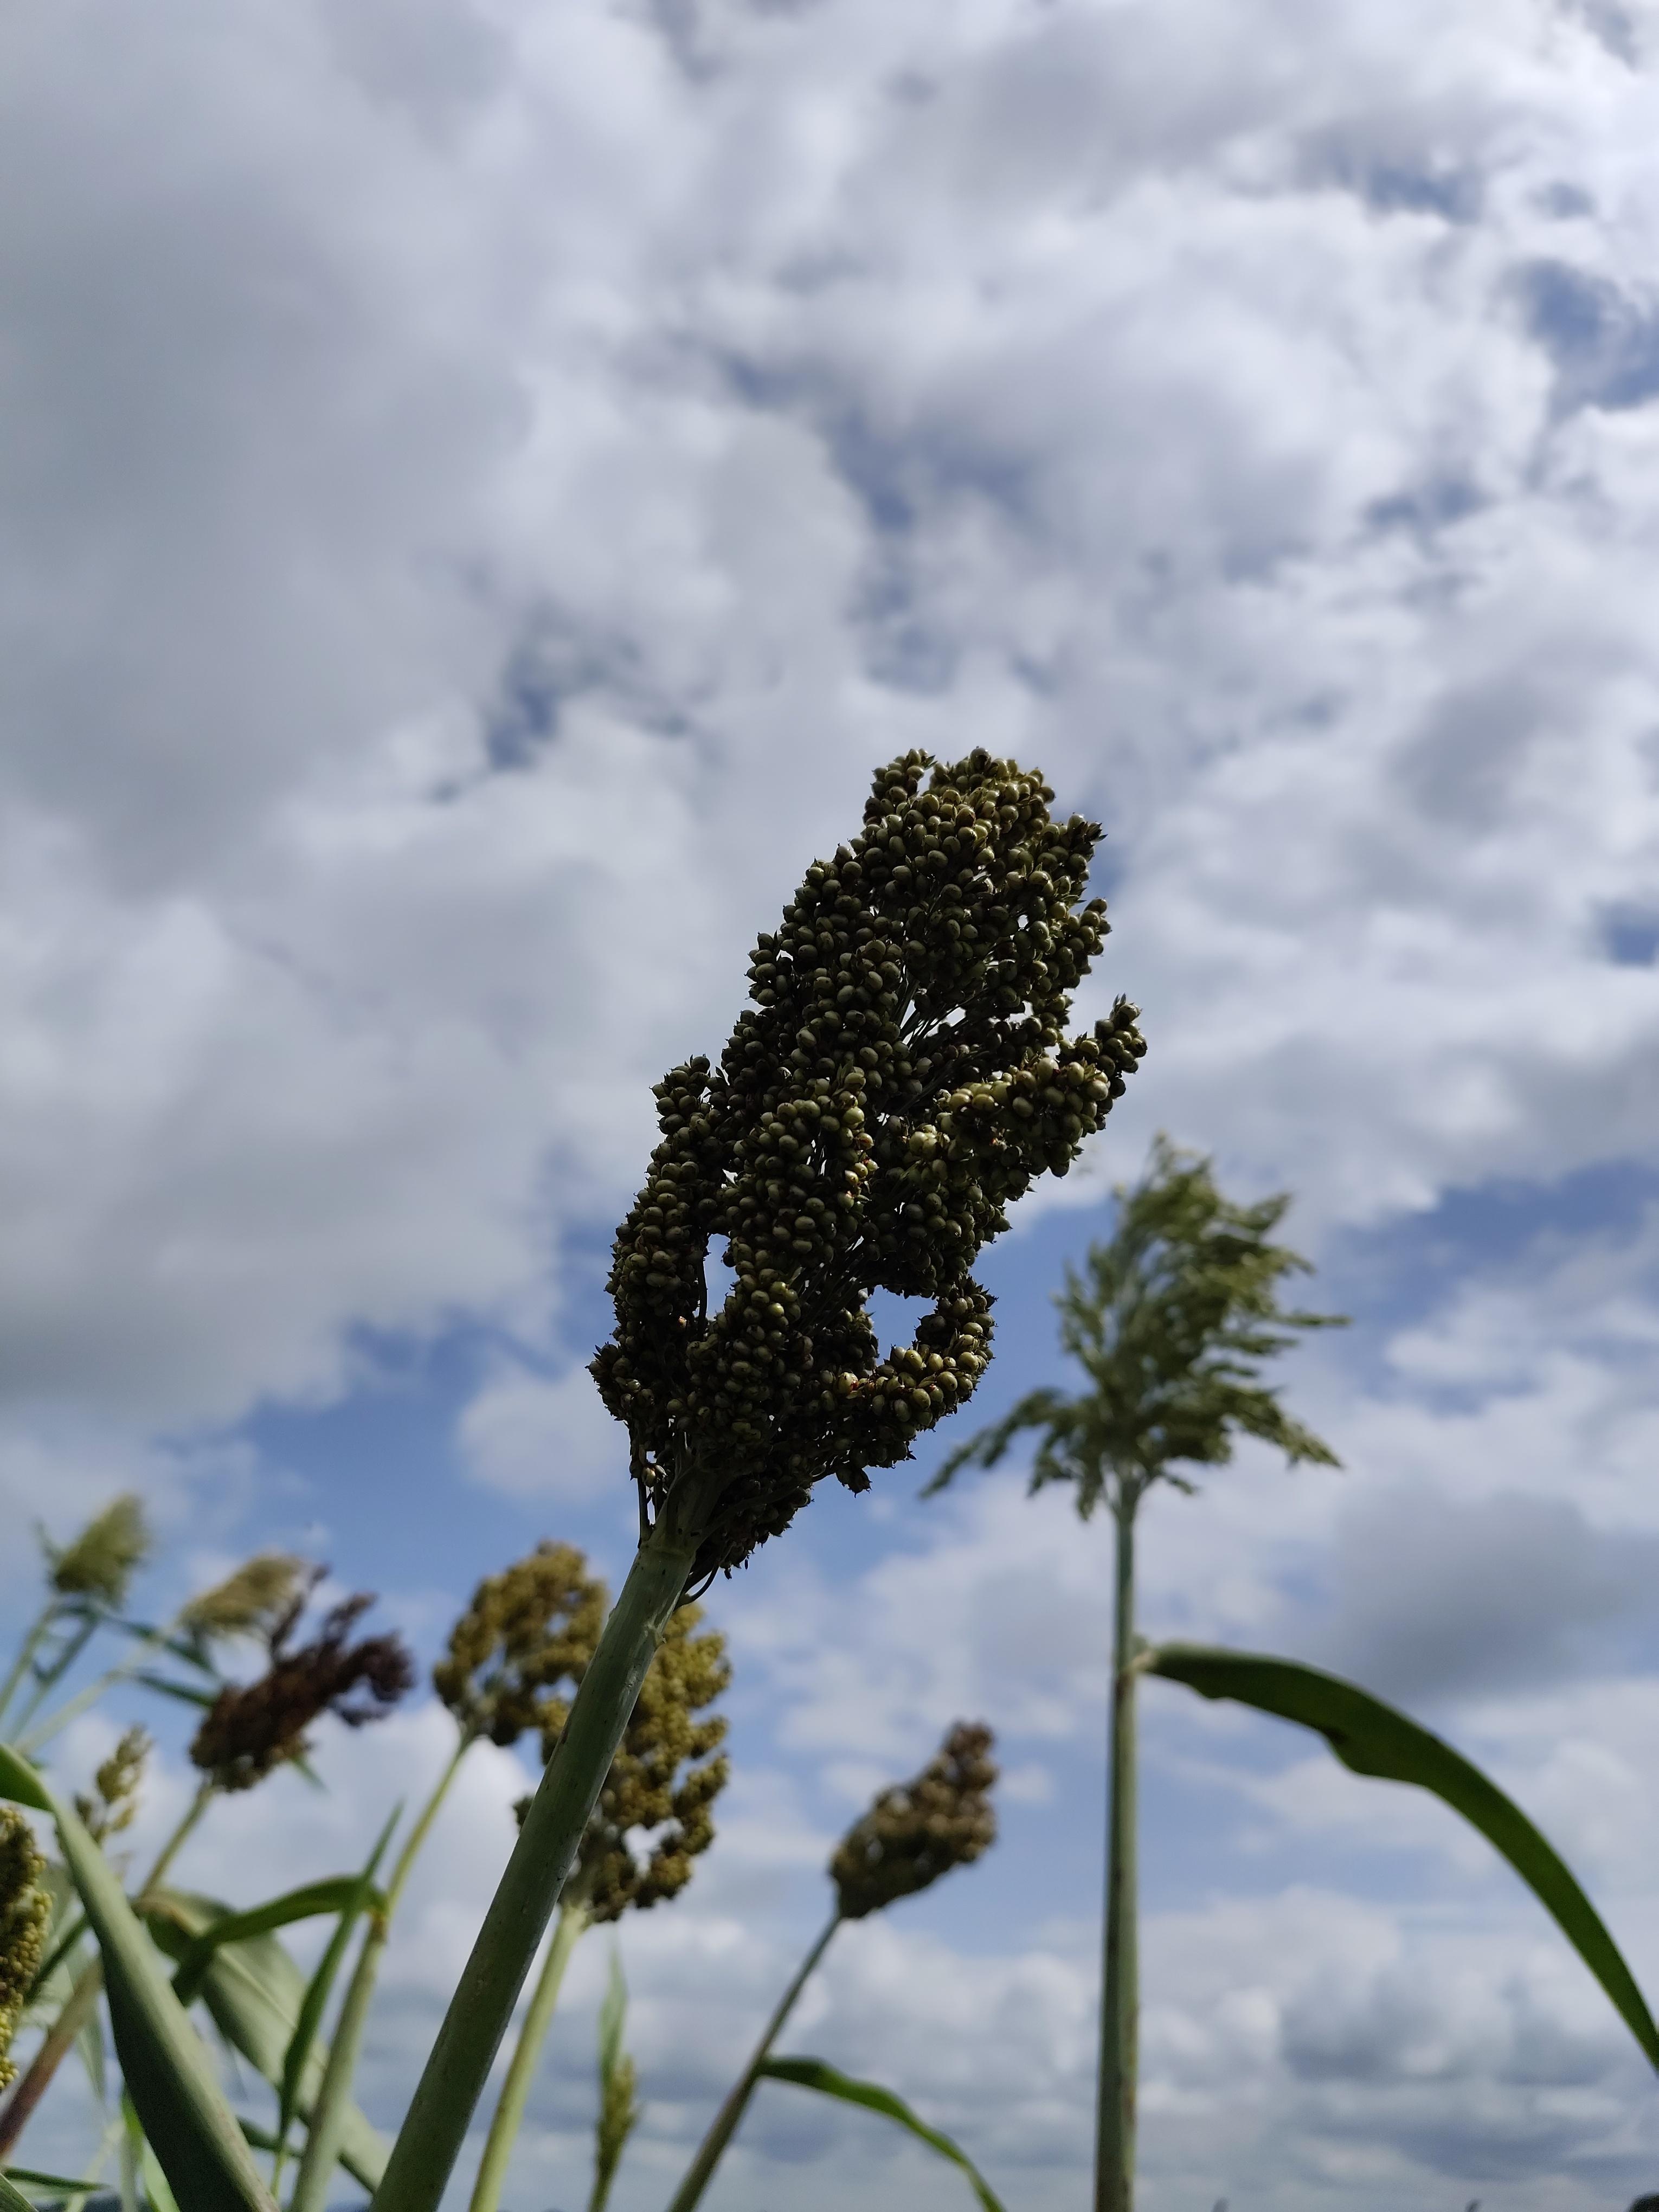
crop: sorghum
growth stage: filling grain
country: Tanzania
